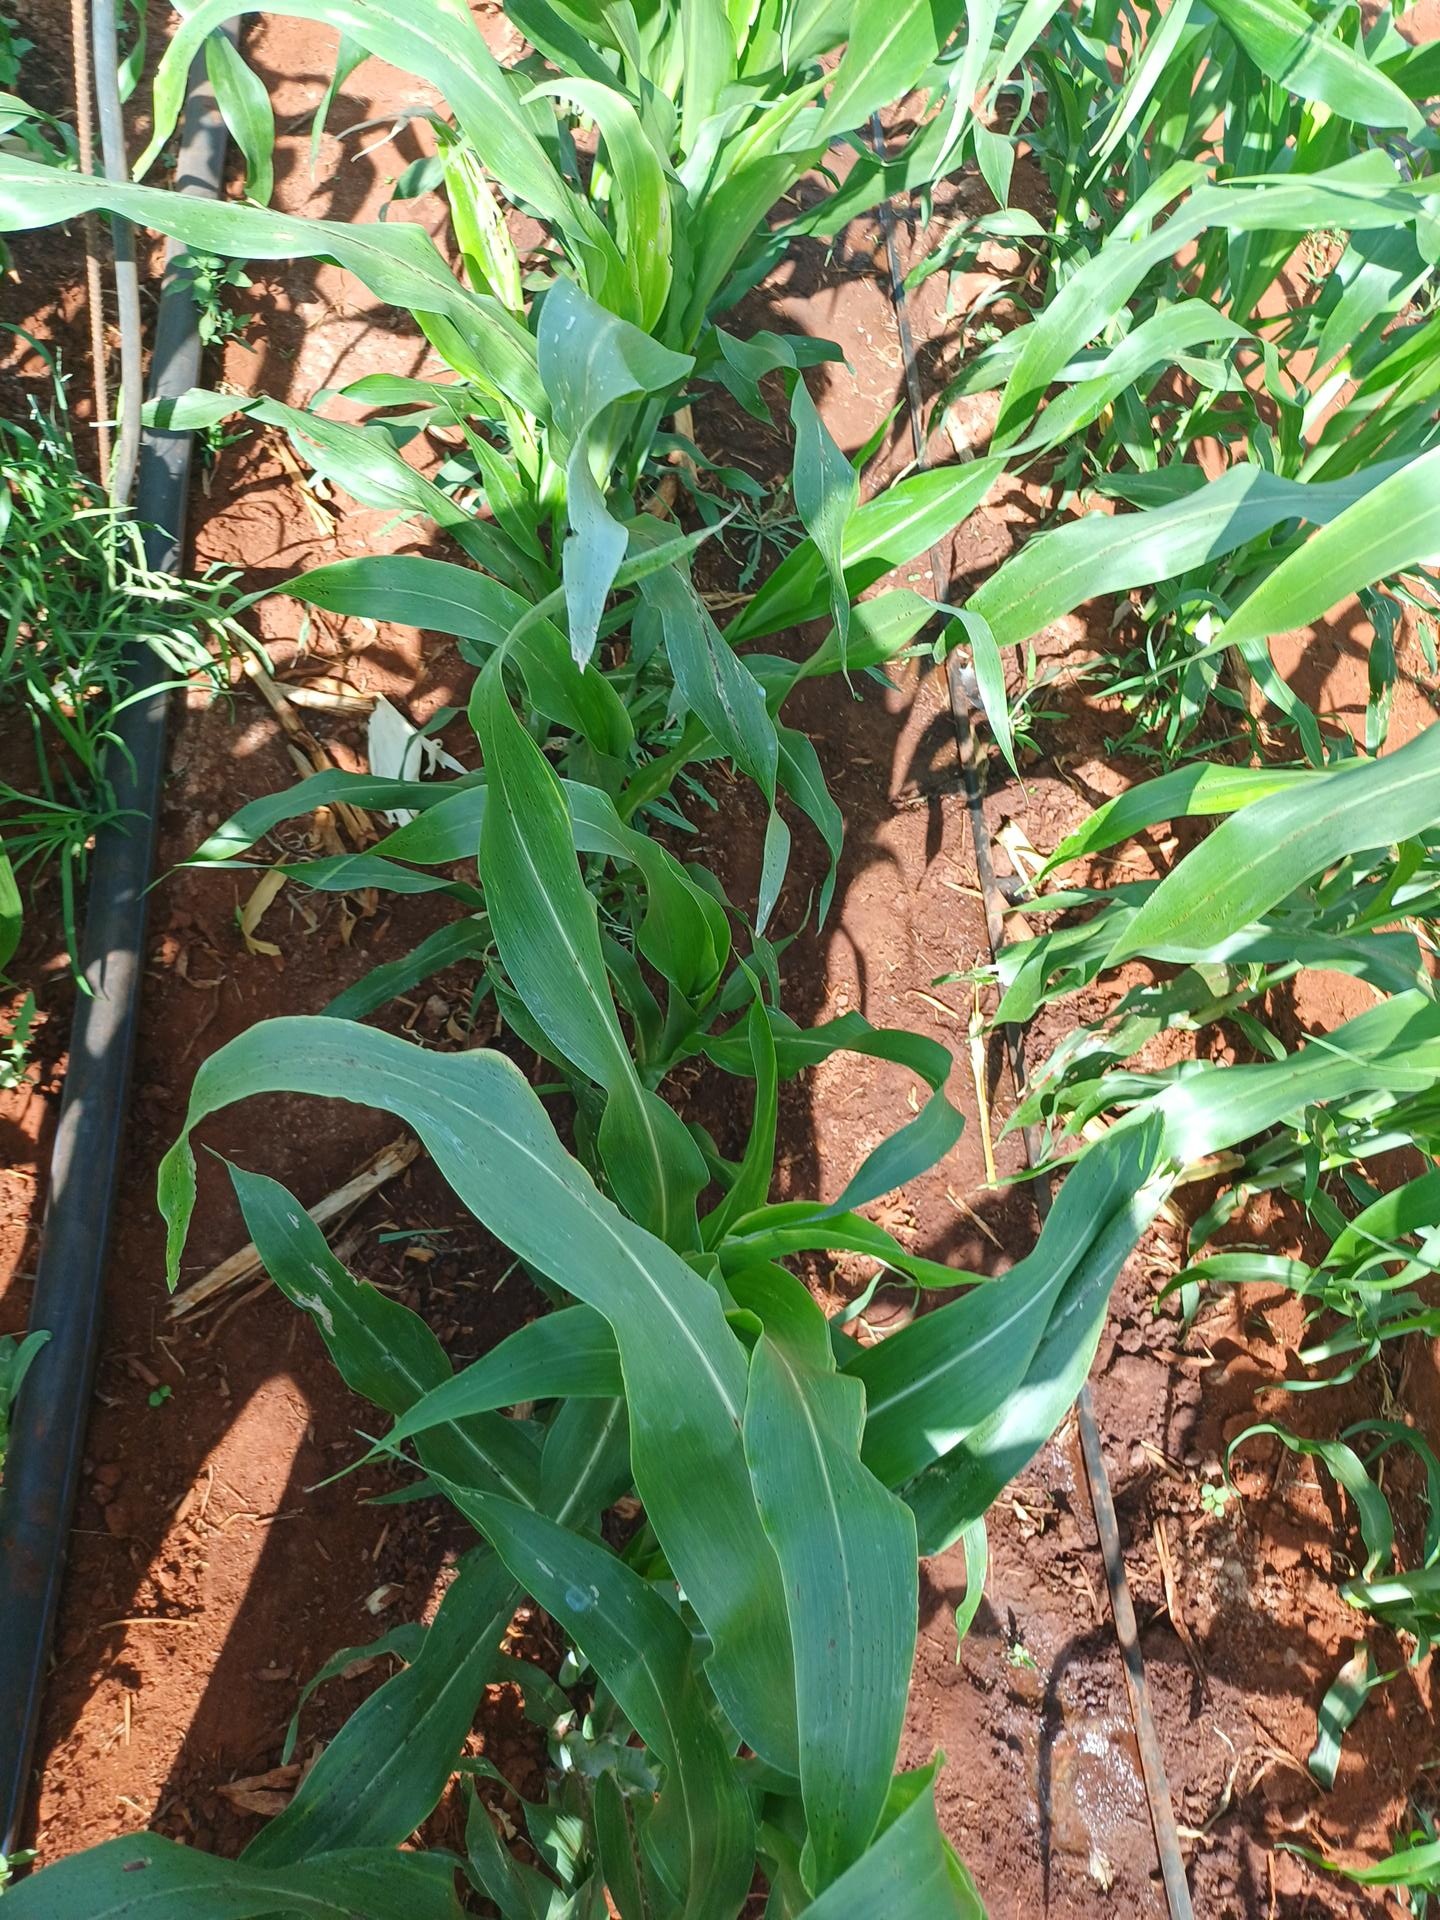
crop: sorghum
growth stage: vegetative
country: Kenya
